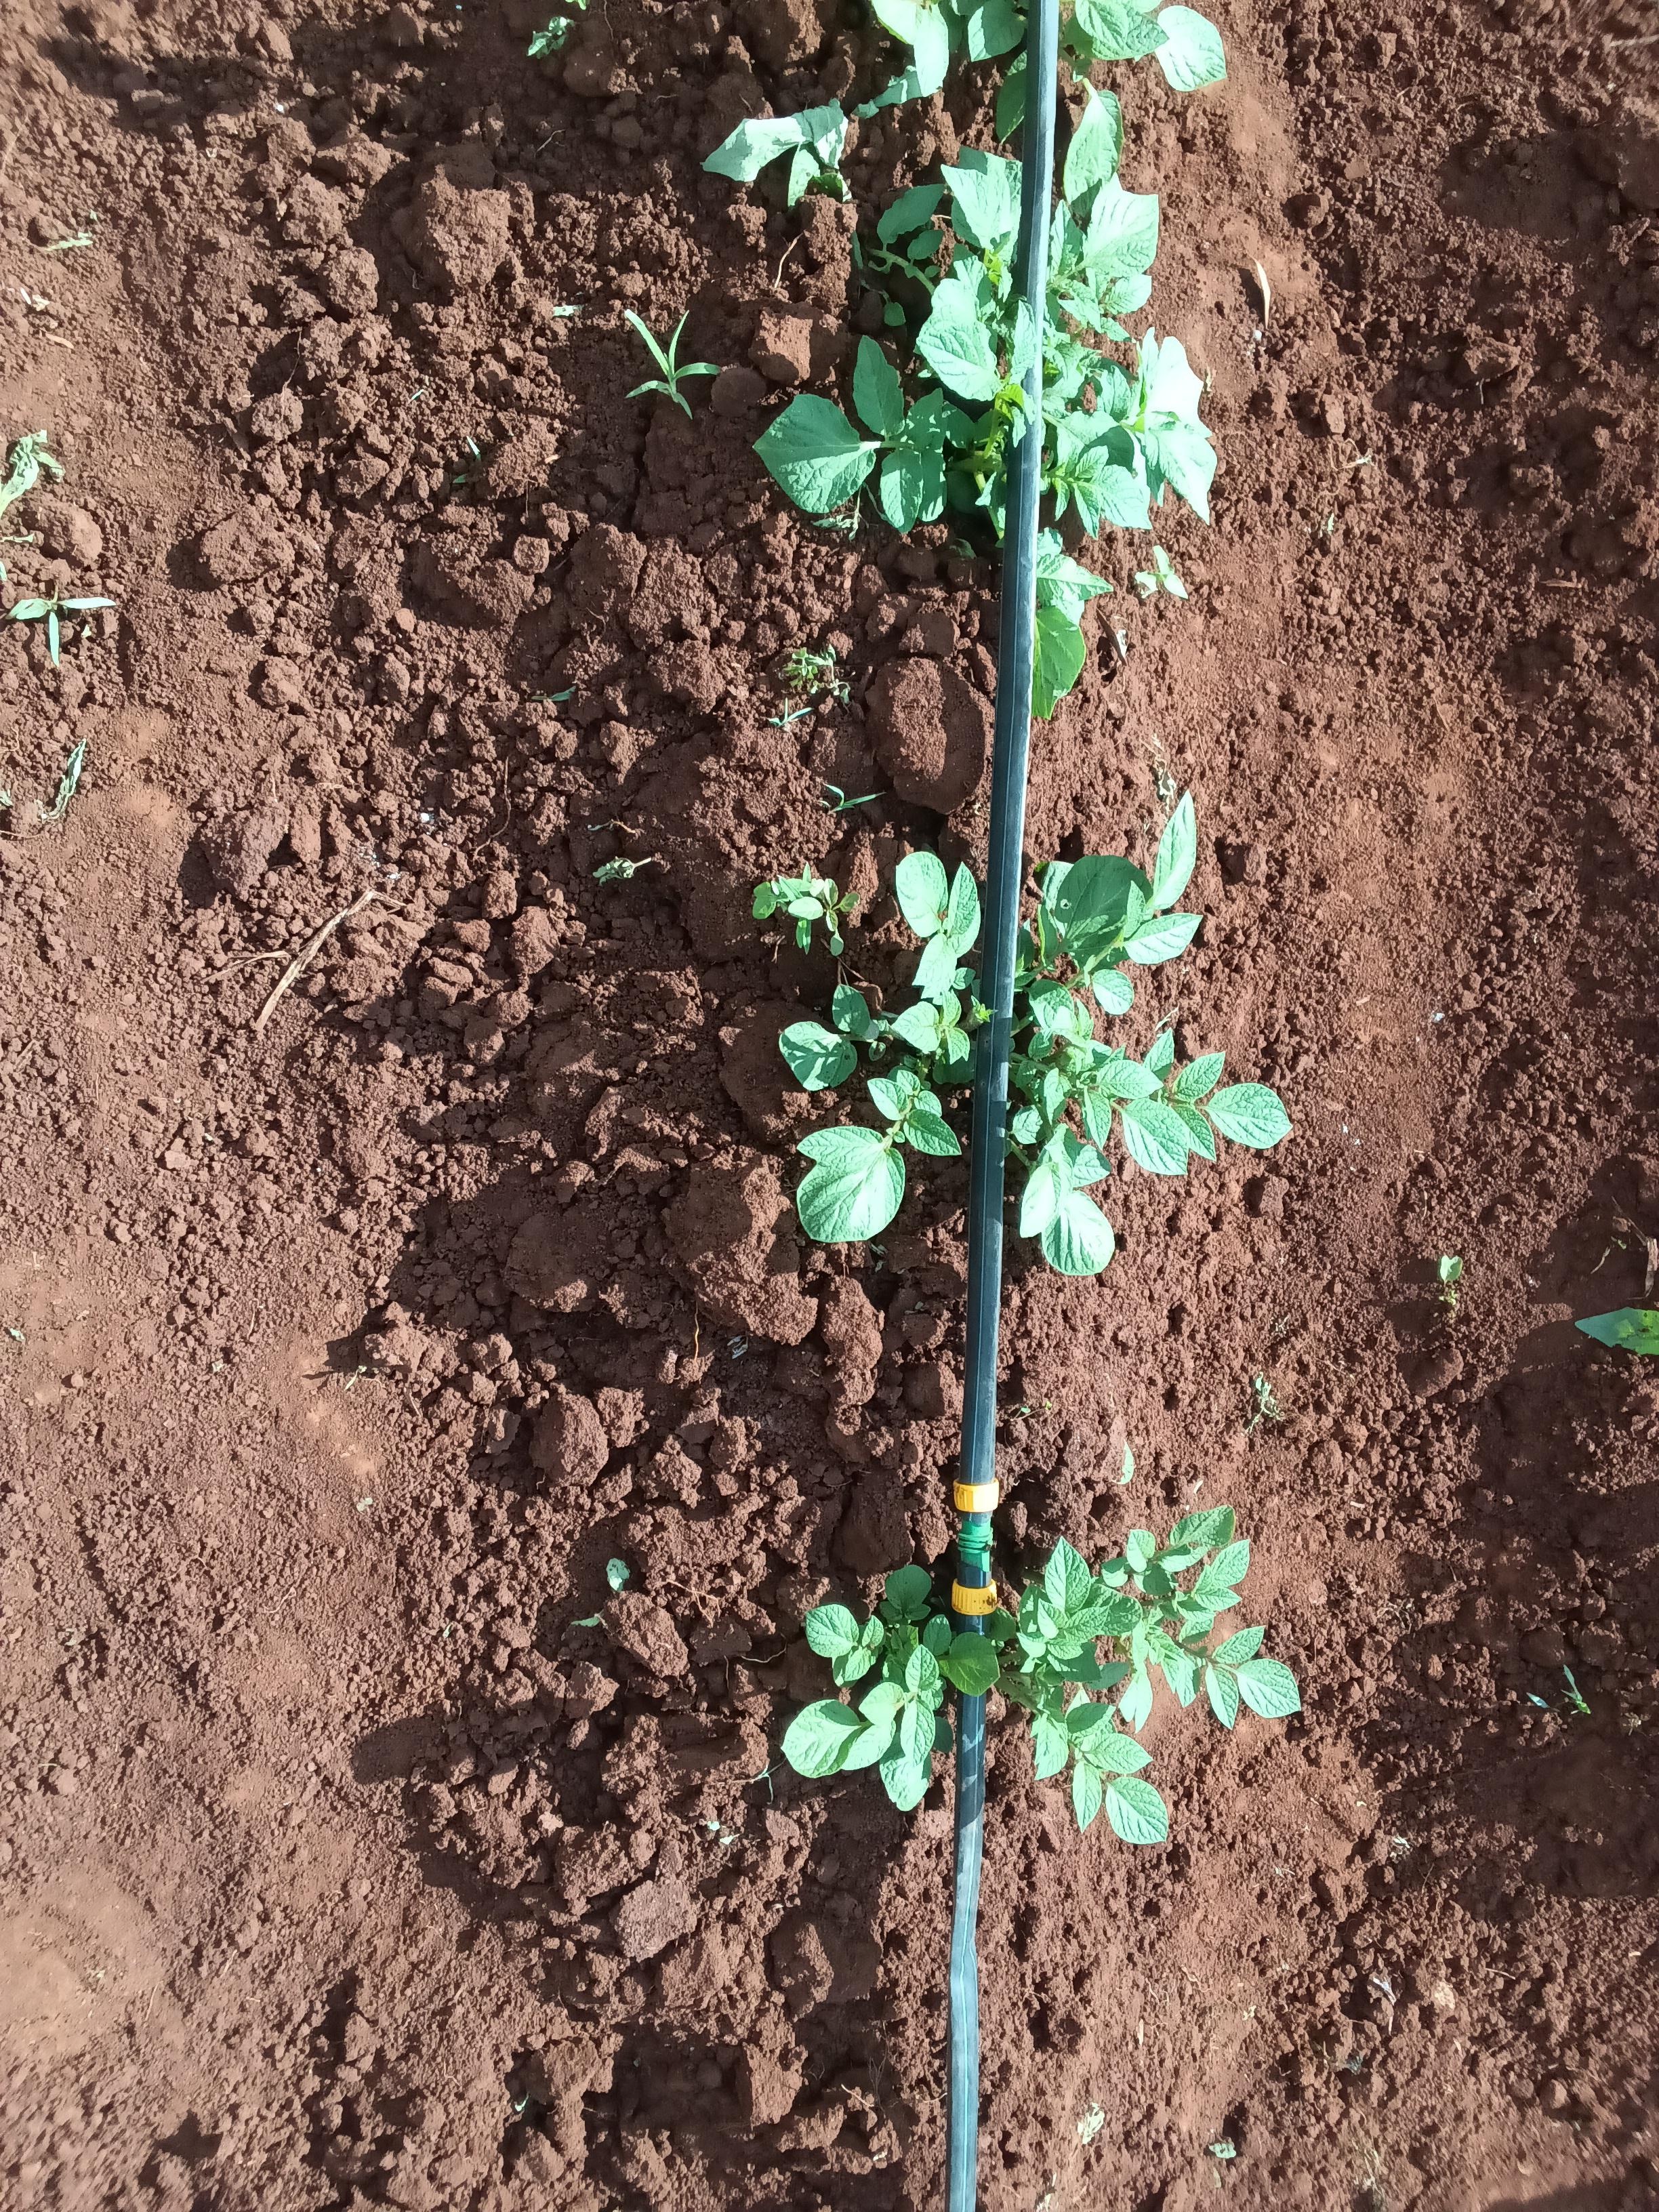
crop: potato
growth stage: sprouting emergence
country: Kenya
